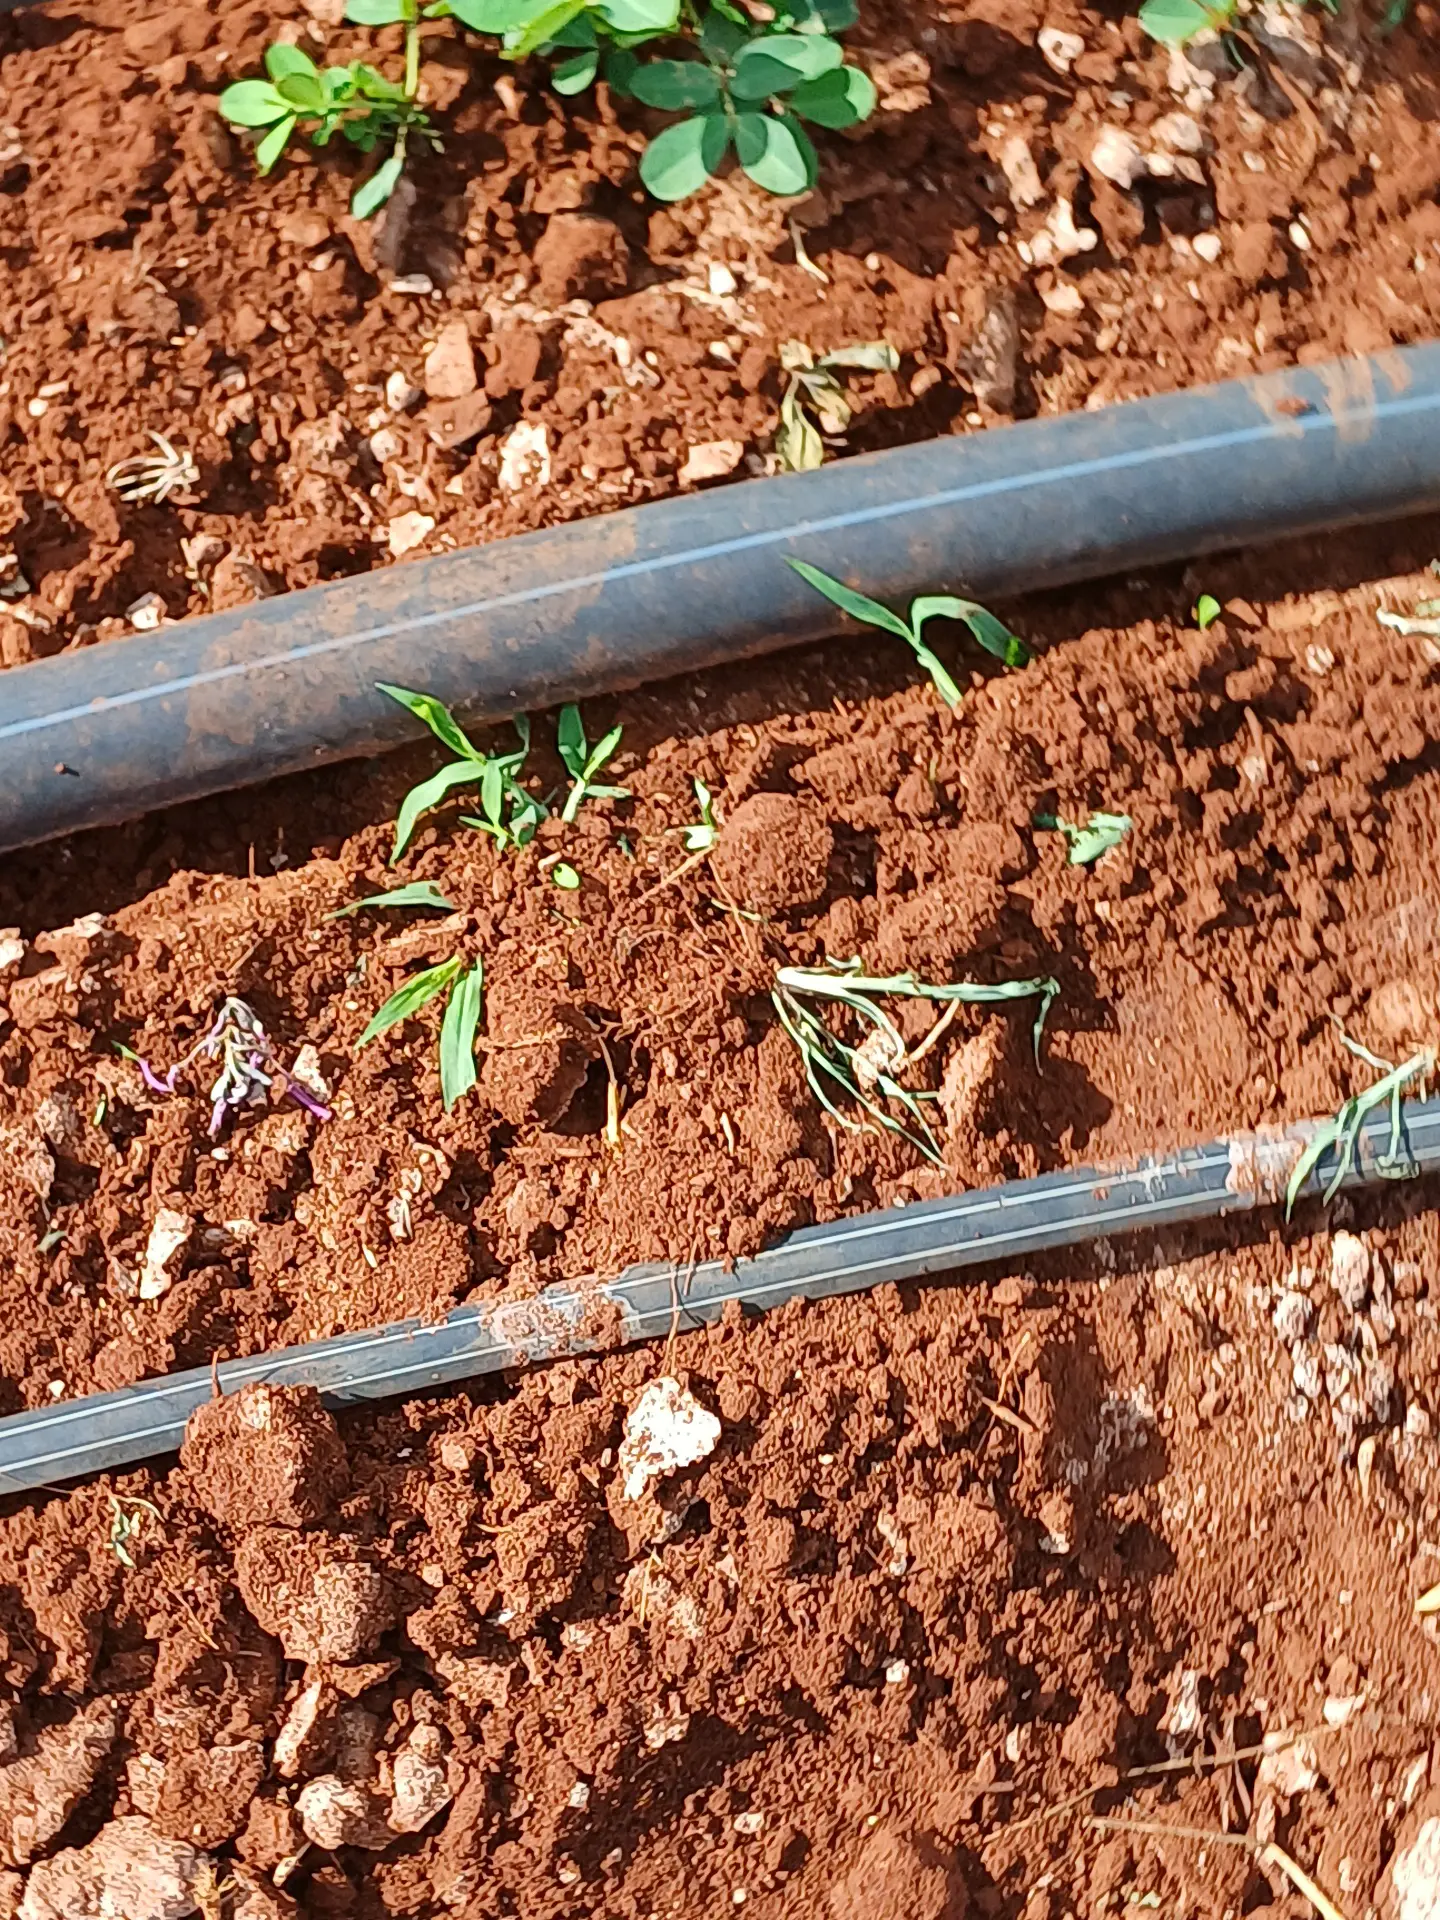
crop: groundnut
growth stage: vegetative
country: Kenya
